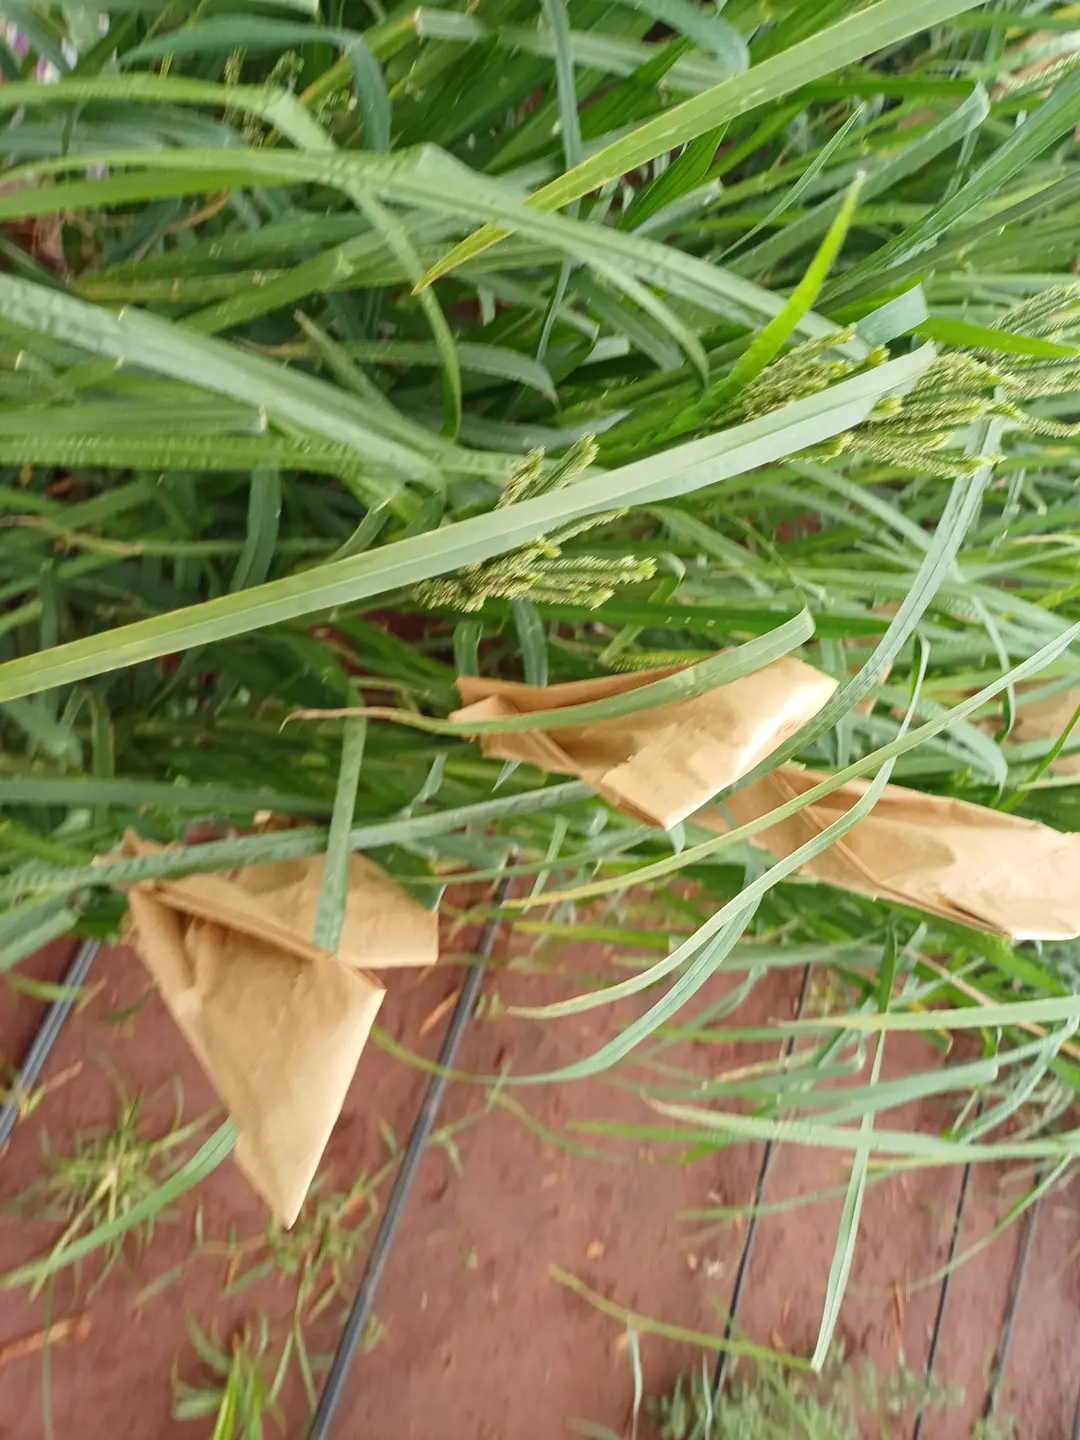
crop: finger millet
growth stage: heading tuber
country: Kenya
